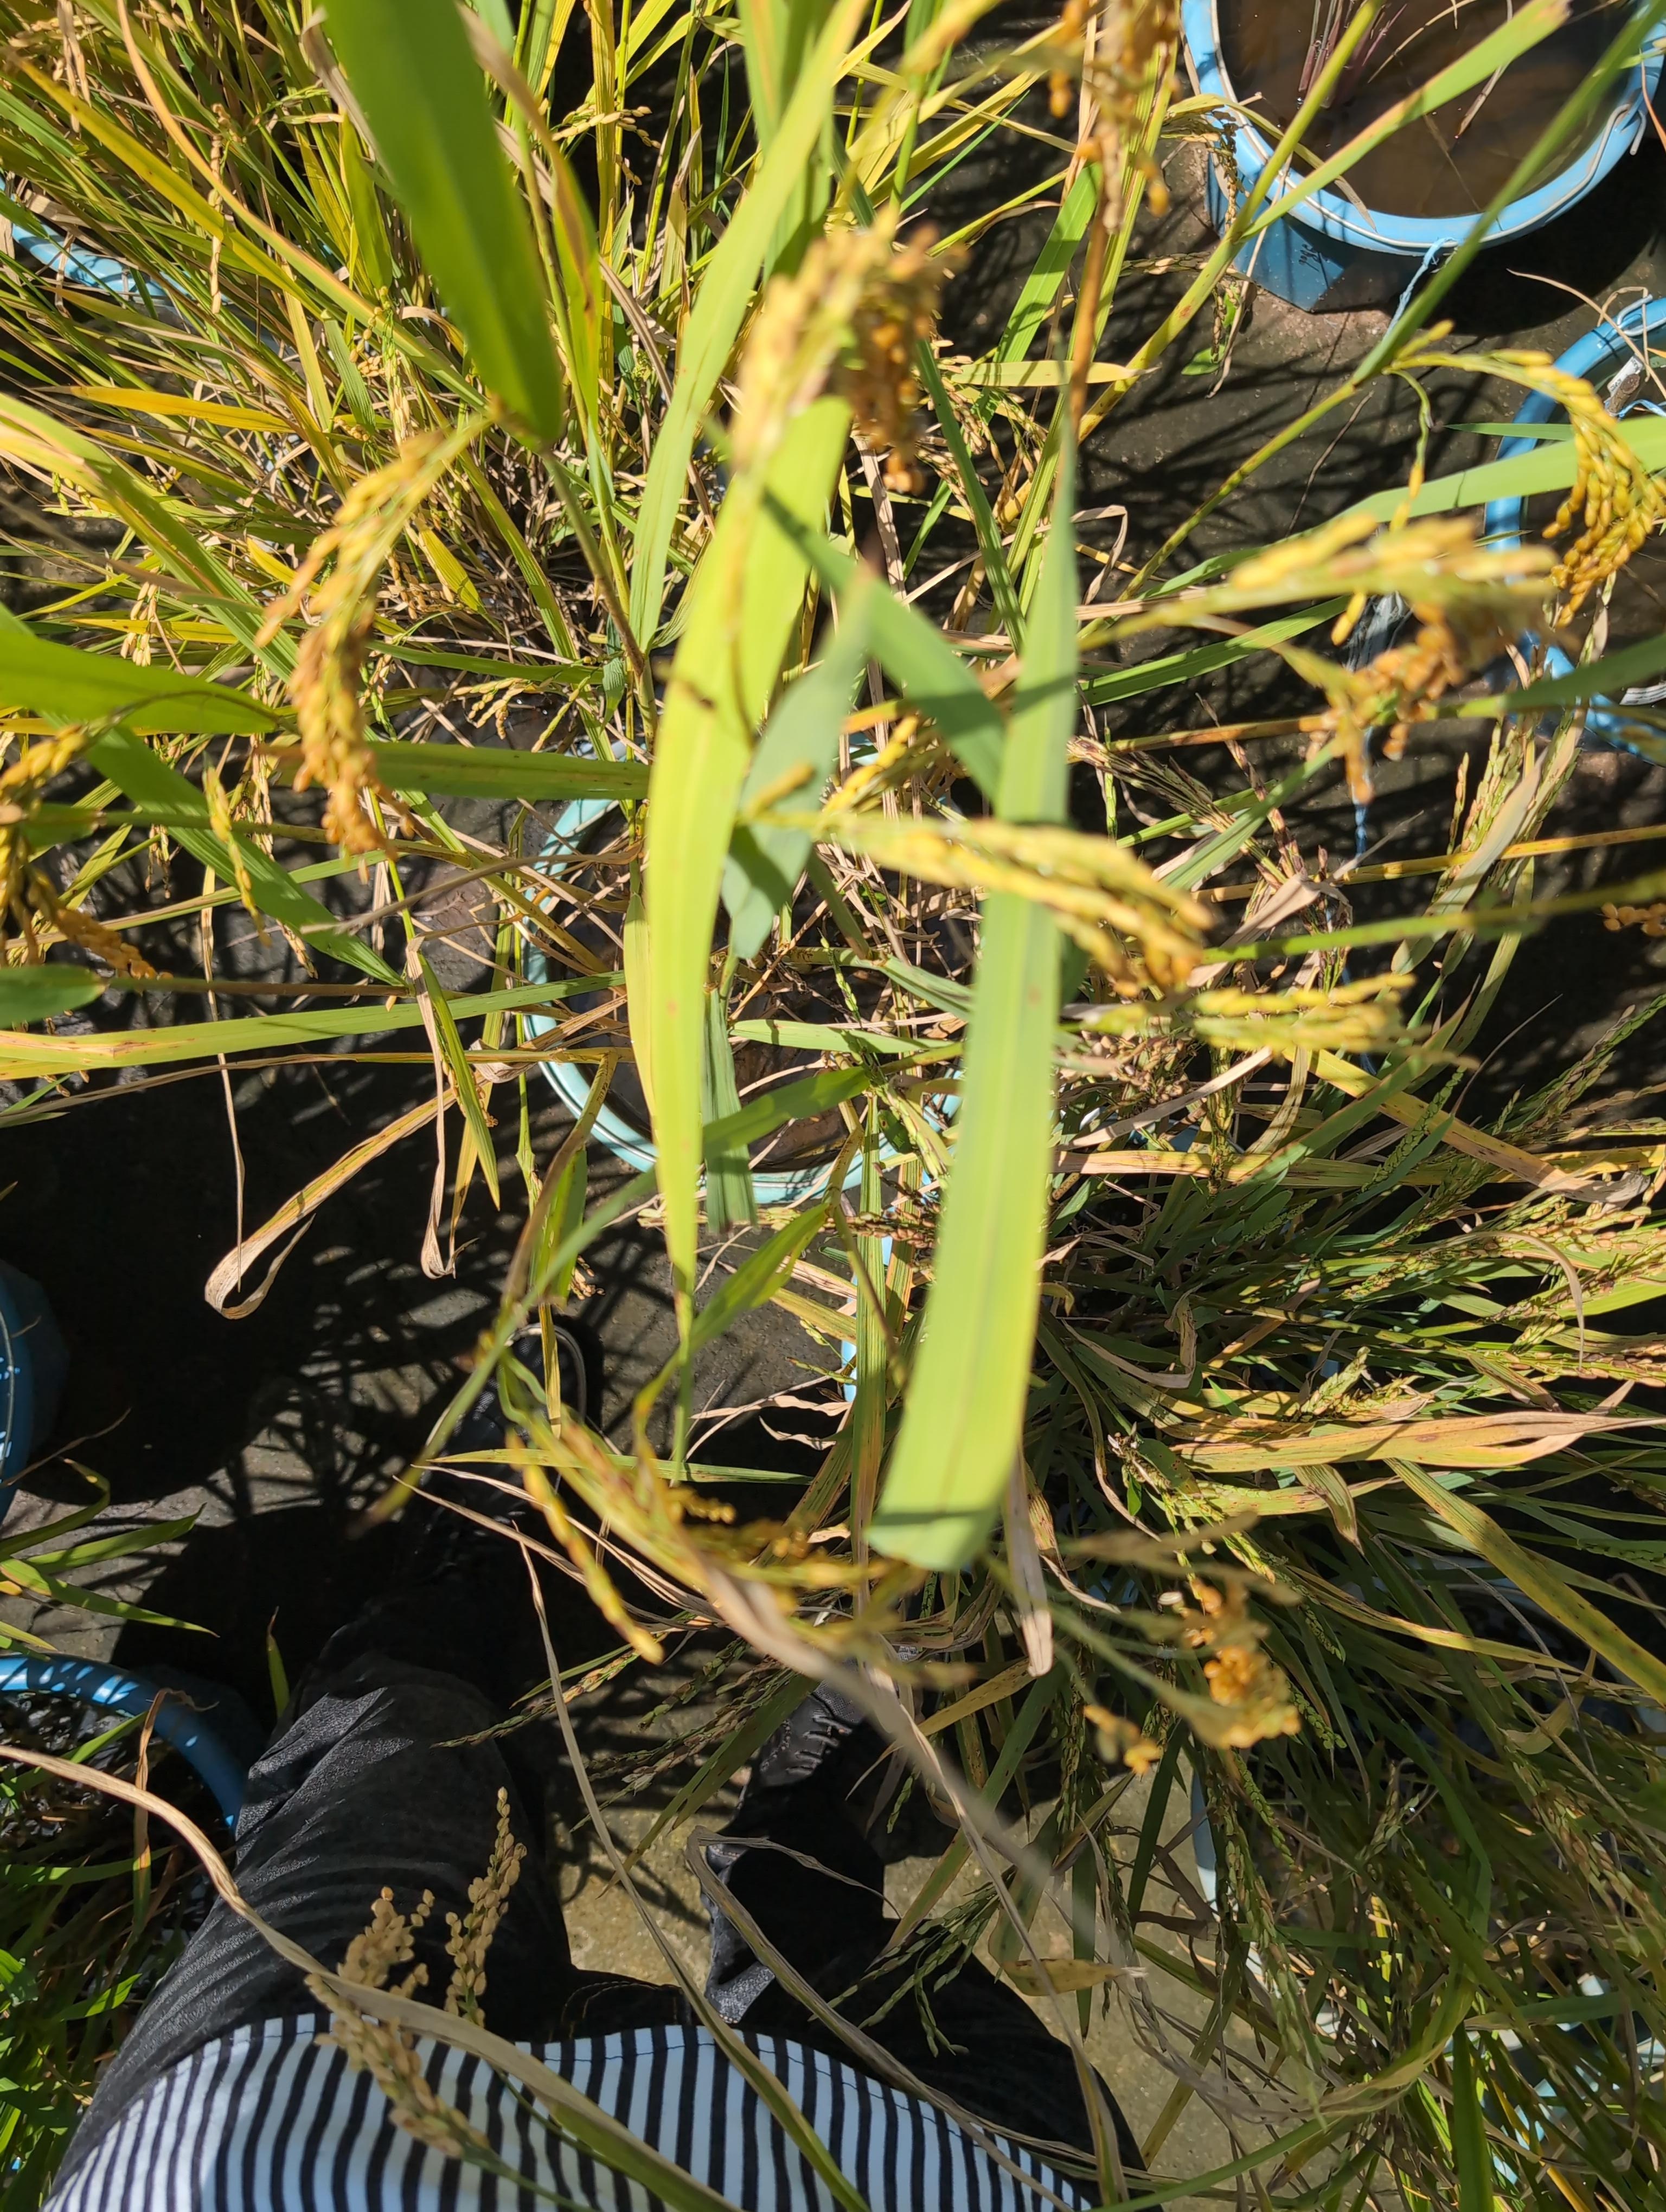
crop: rice
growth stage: ripening
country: Côte d'Ivoire
